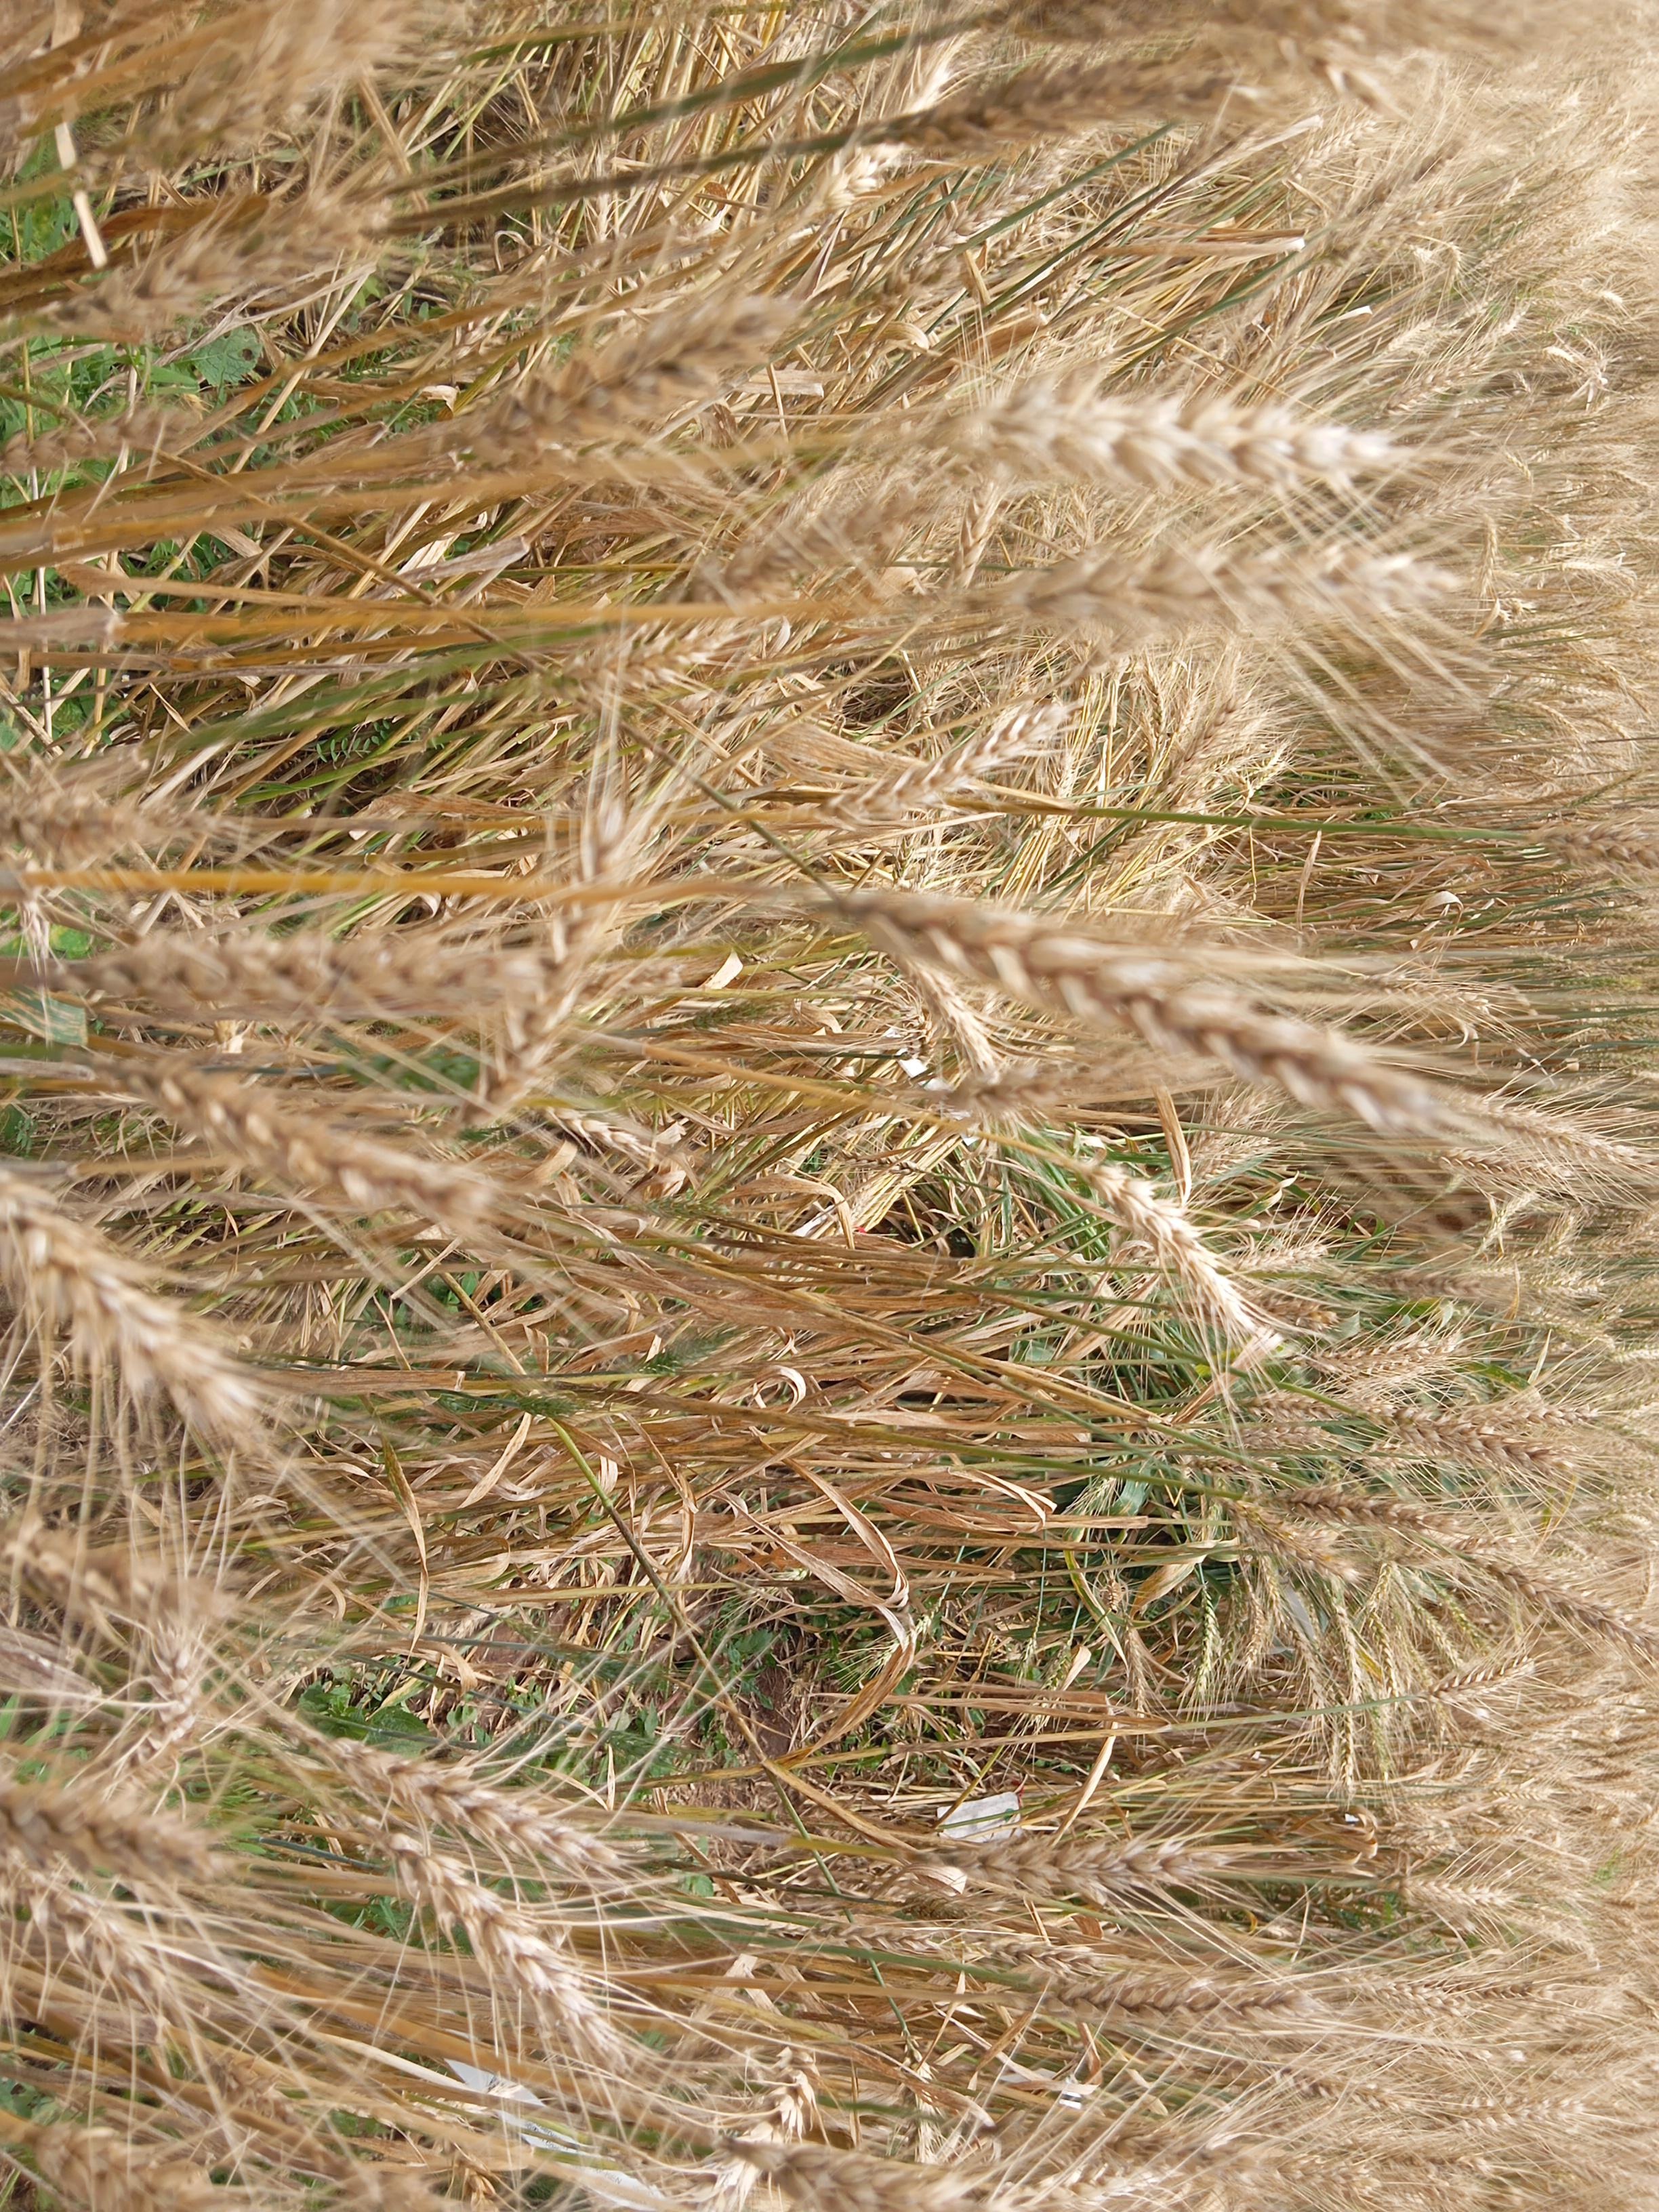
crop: wheat
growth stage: maturity
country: Kenya
